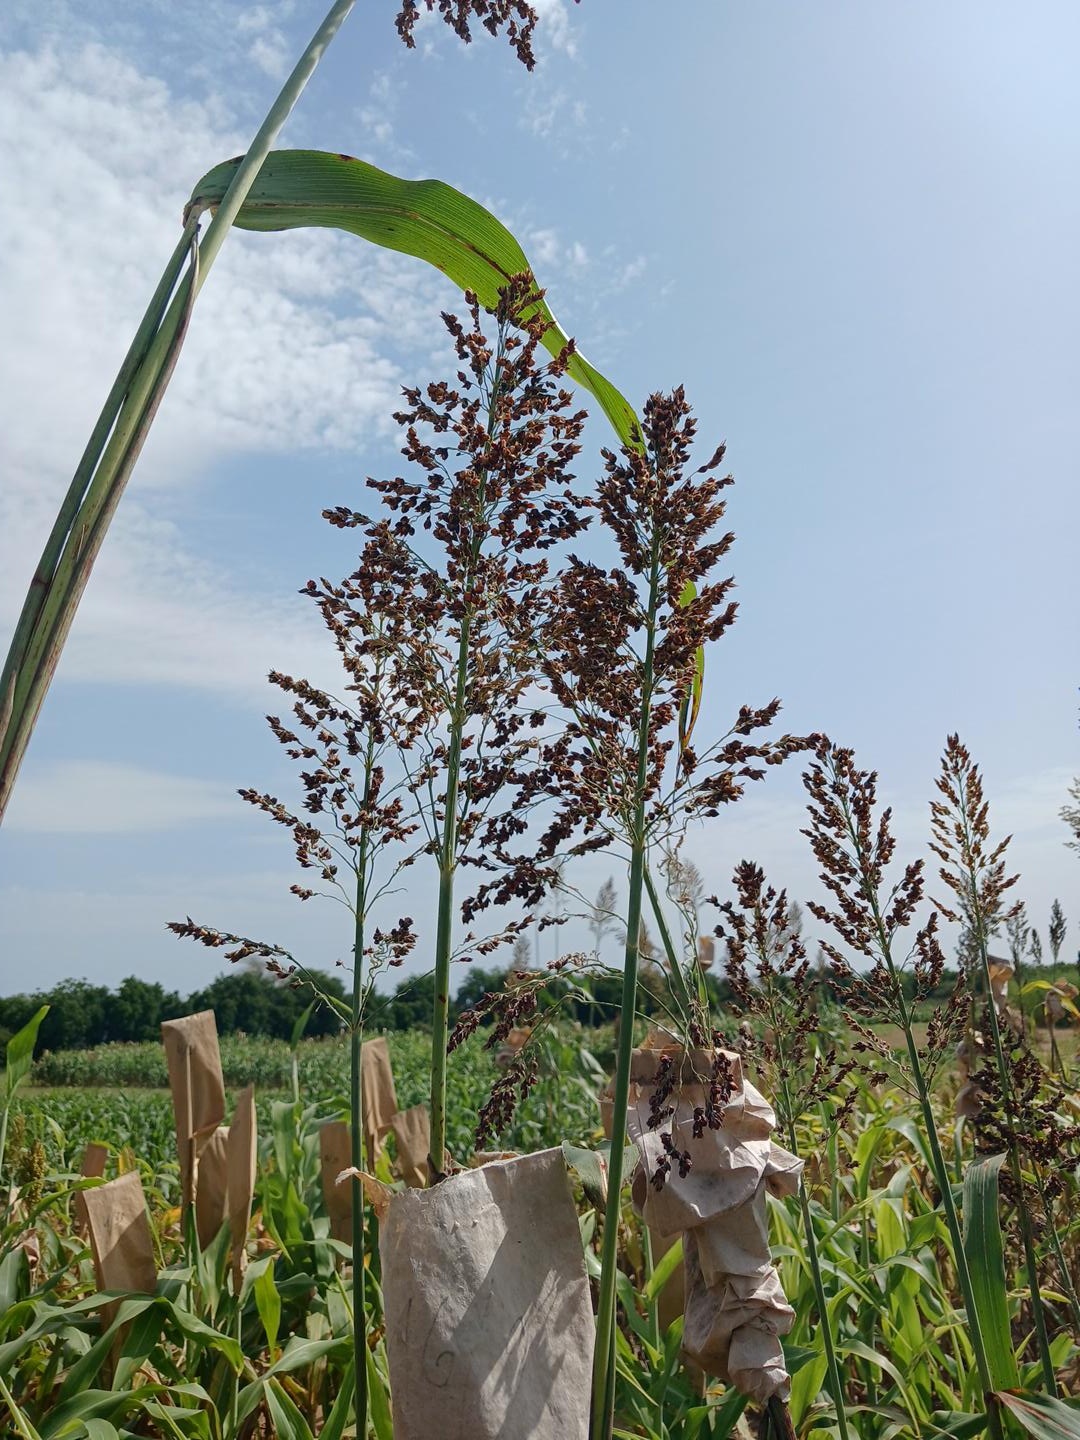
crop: sorghum
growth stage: filling grain
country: Senegal
